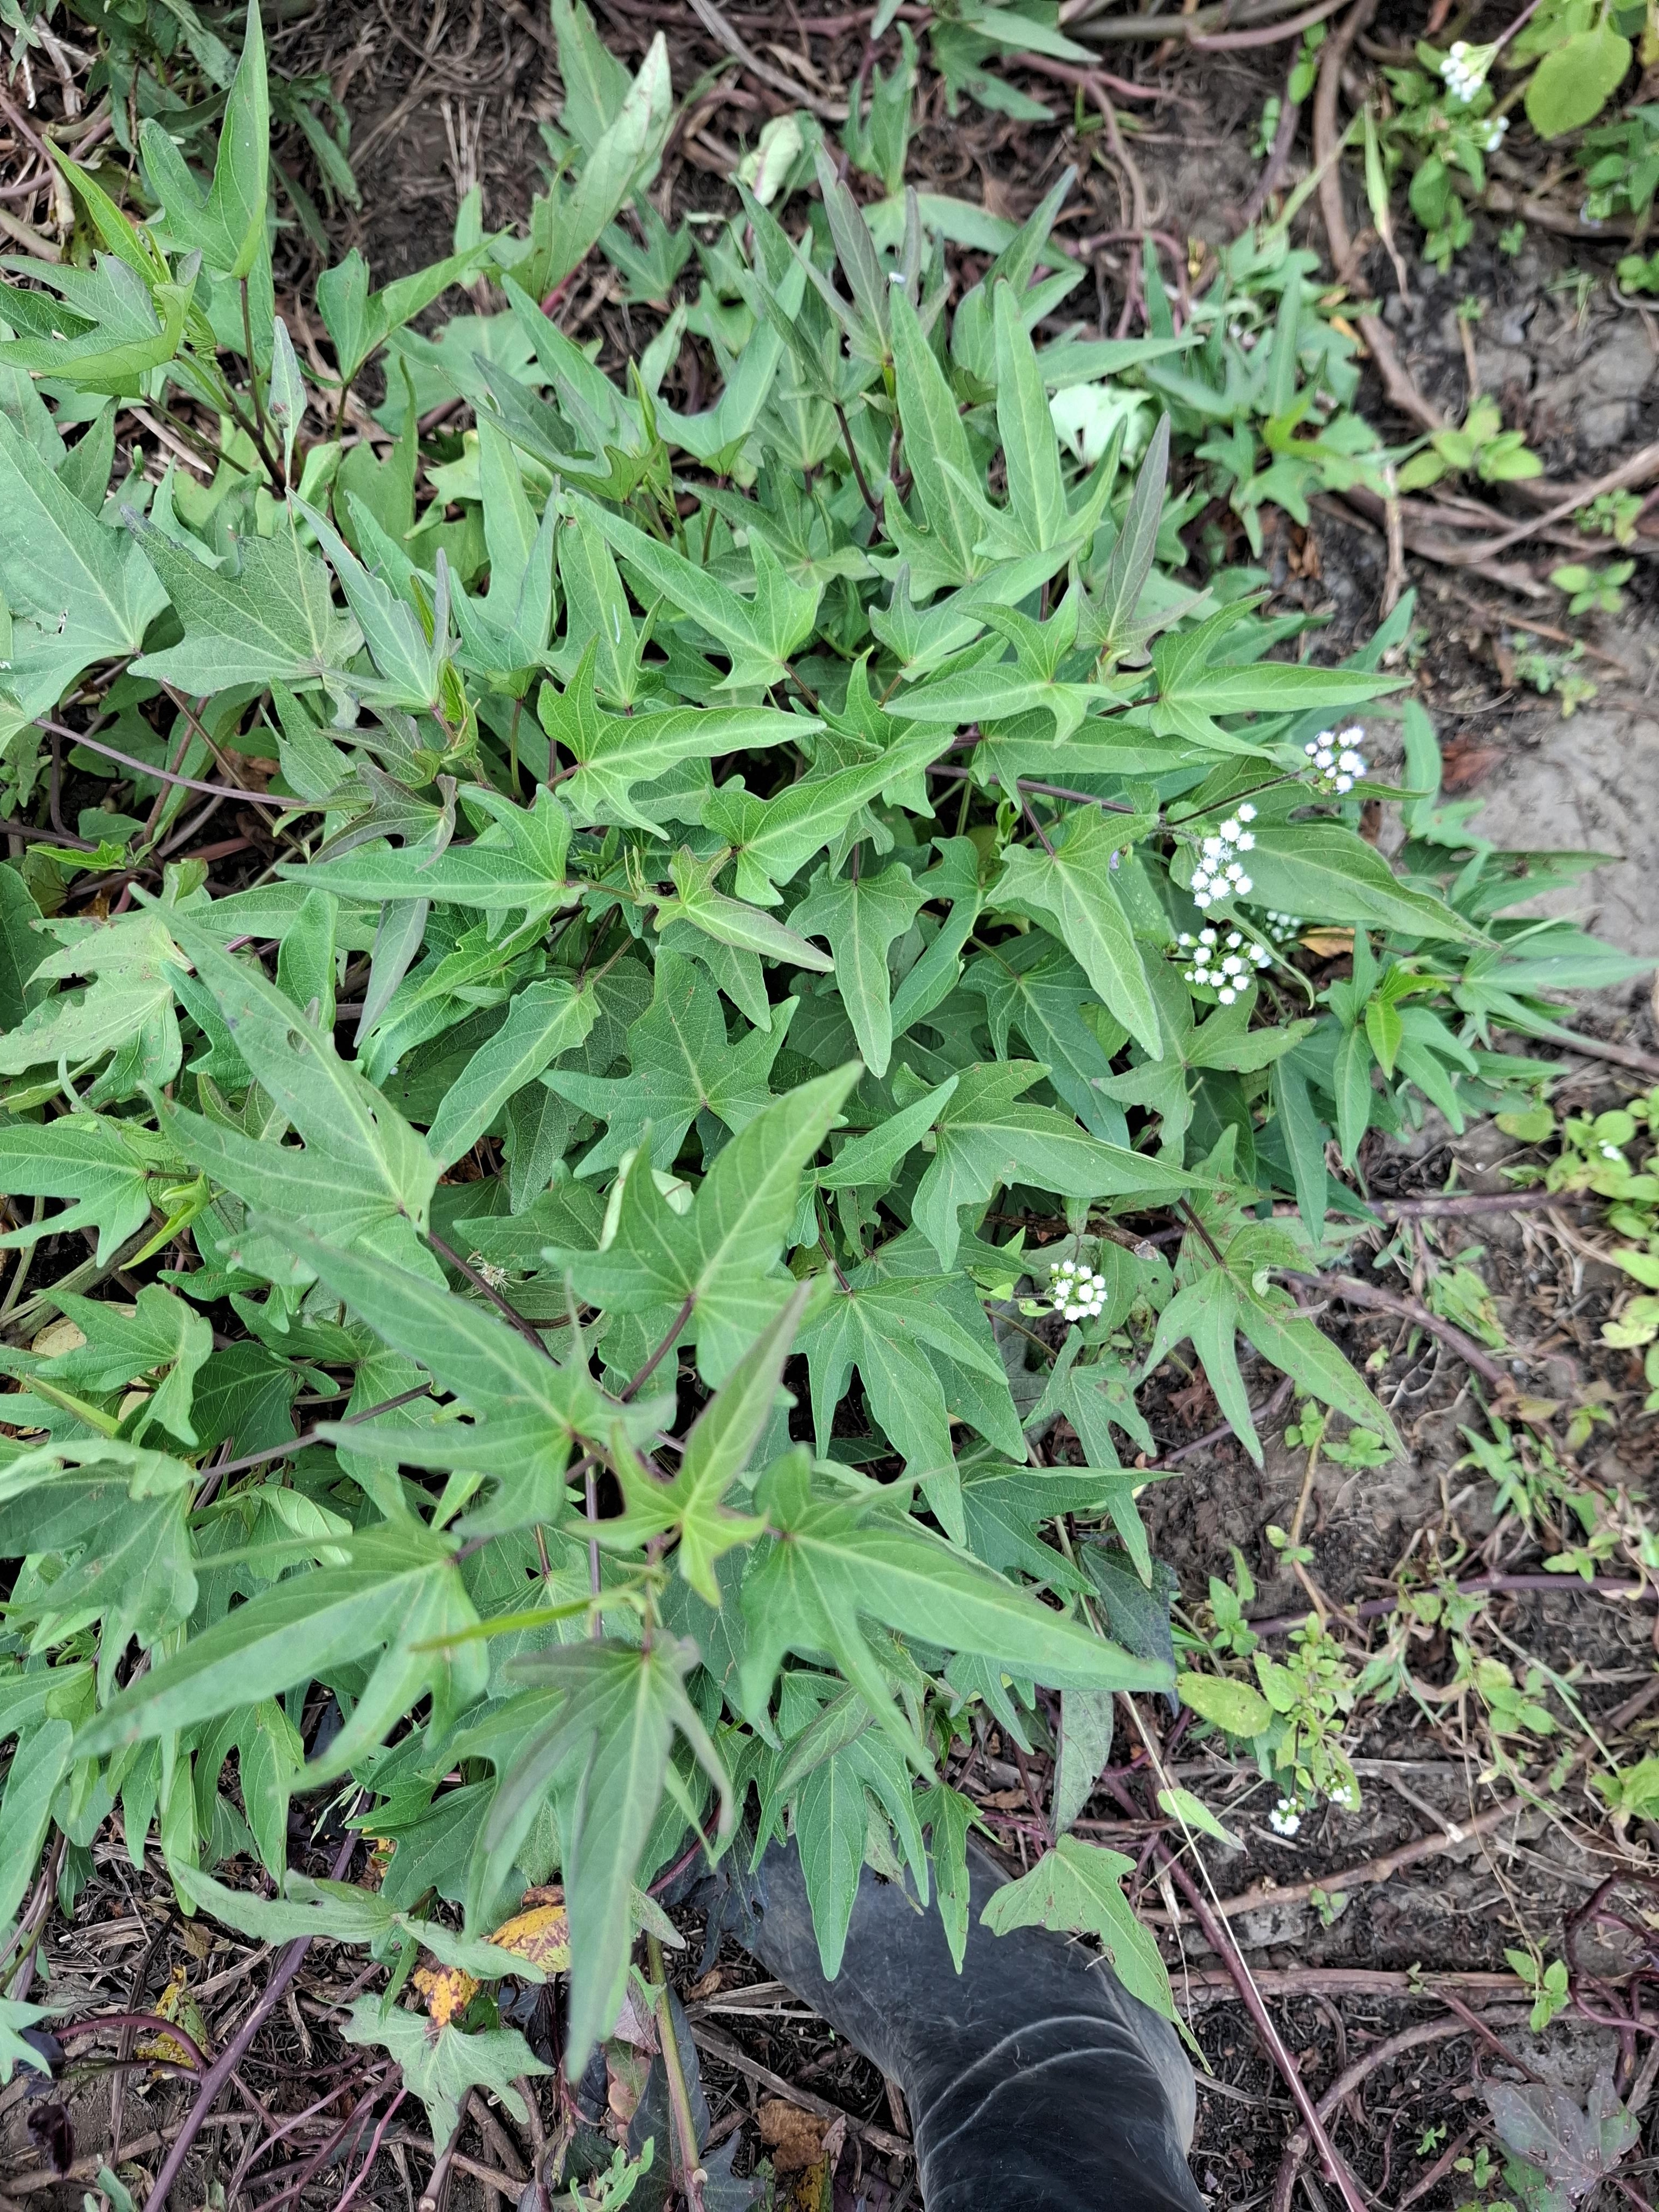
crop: sweet potato
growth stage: flowering
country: Tanzania
